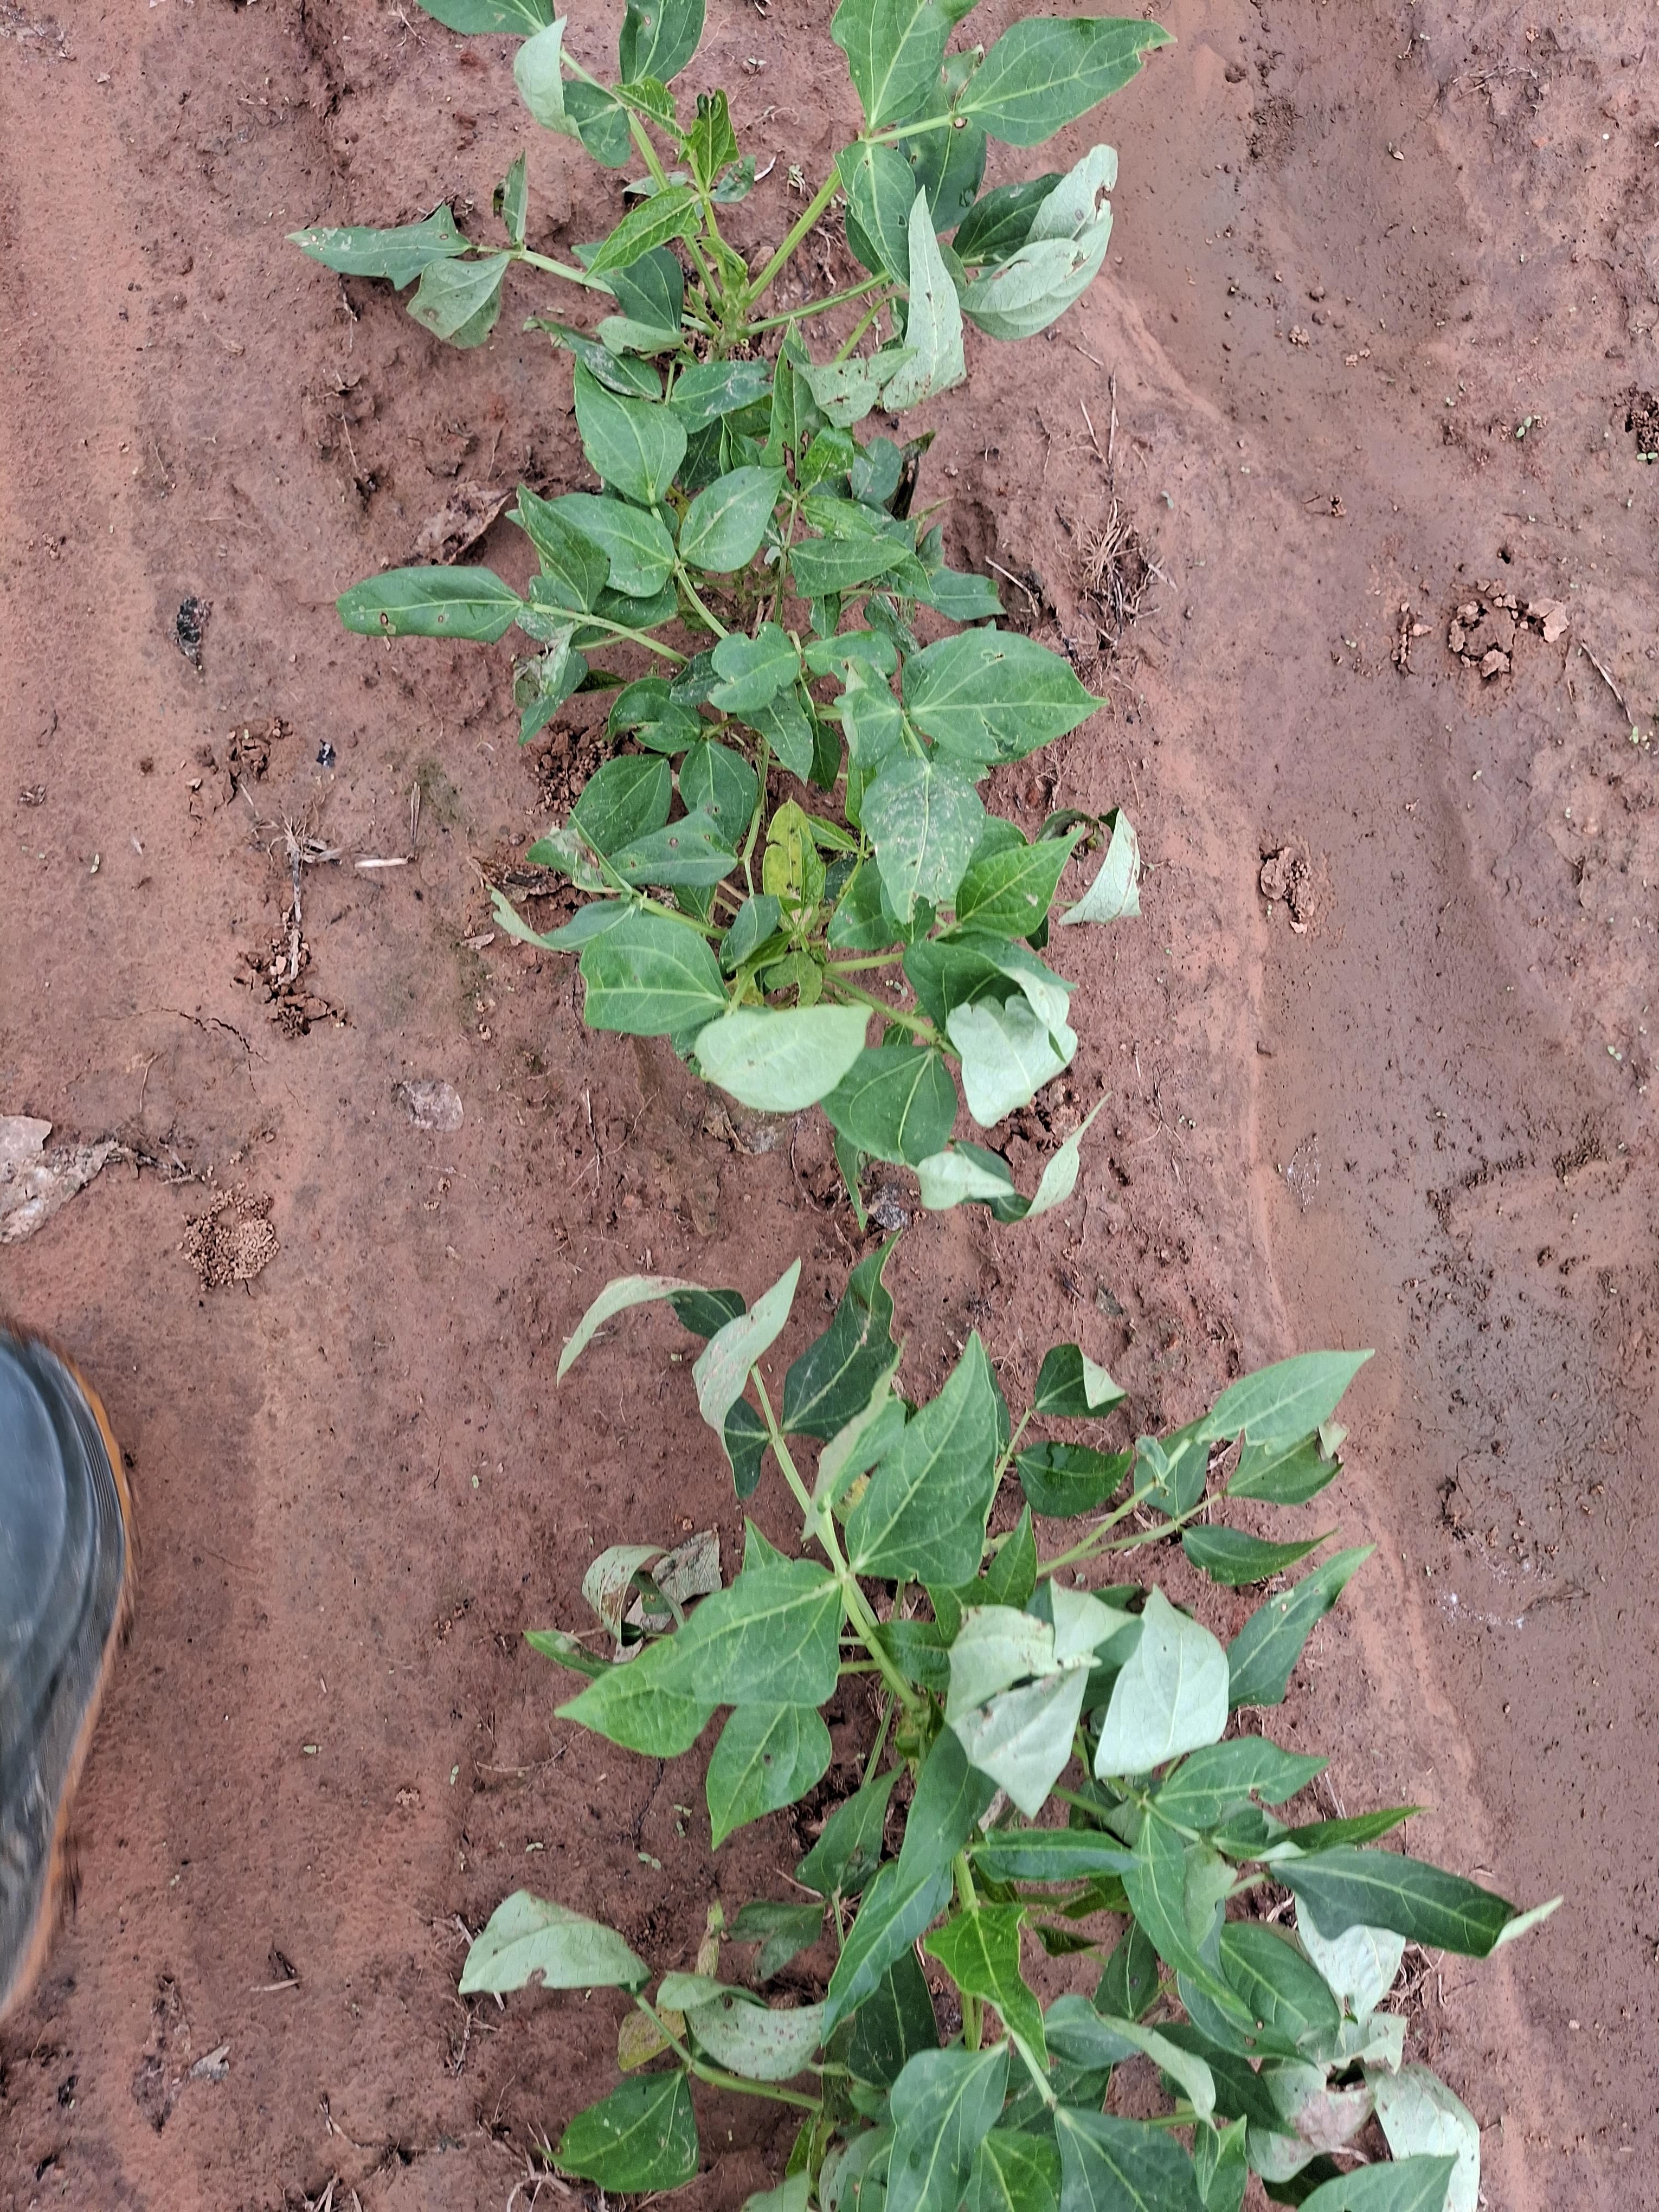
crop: cowpea
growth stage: vegetative
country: Nigeria
